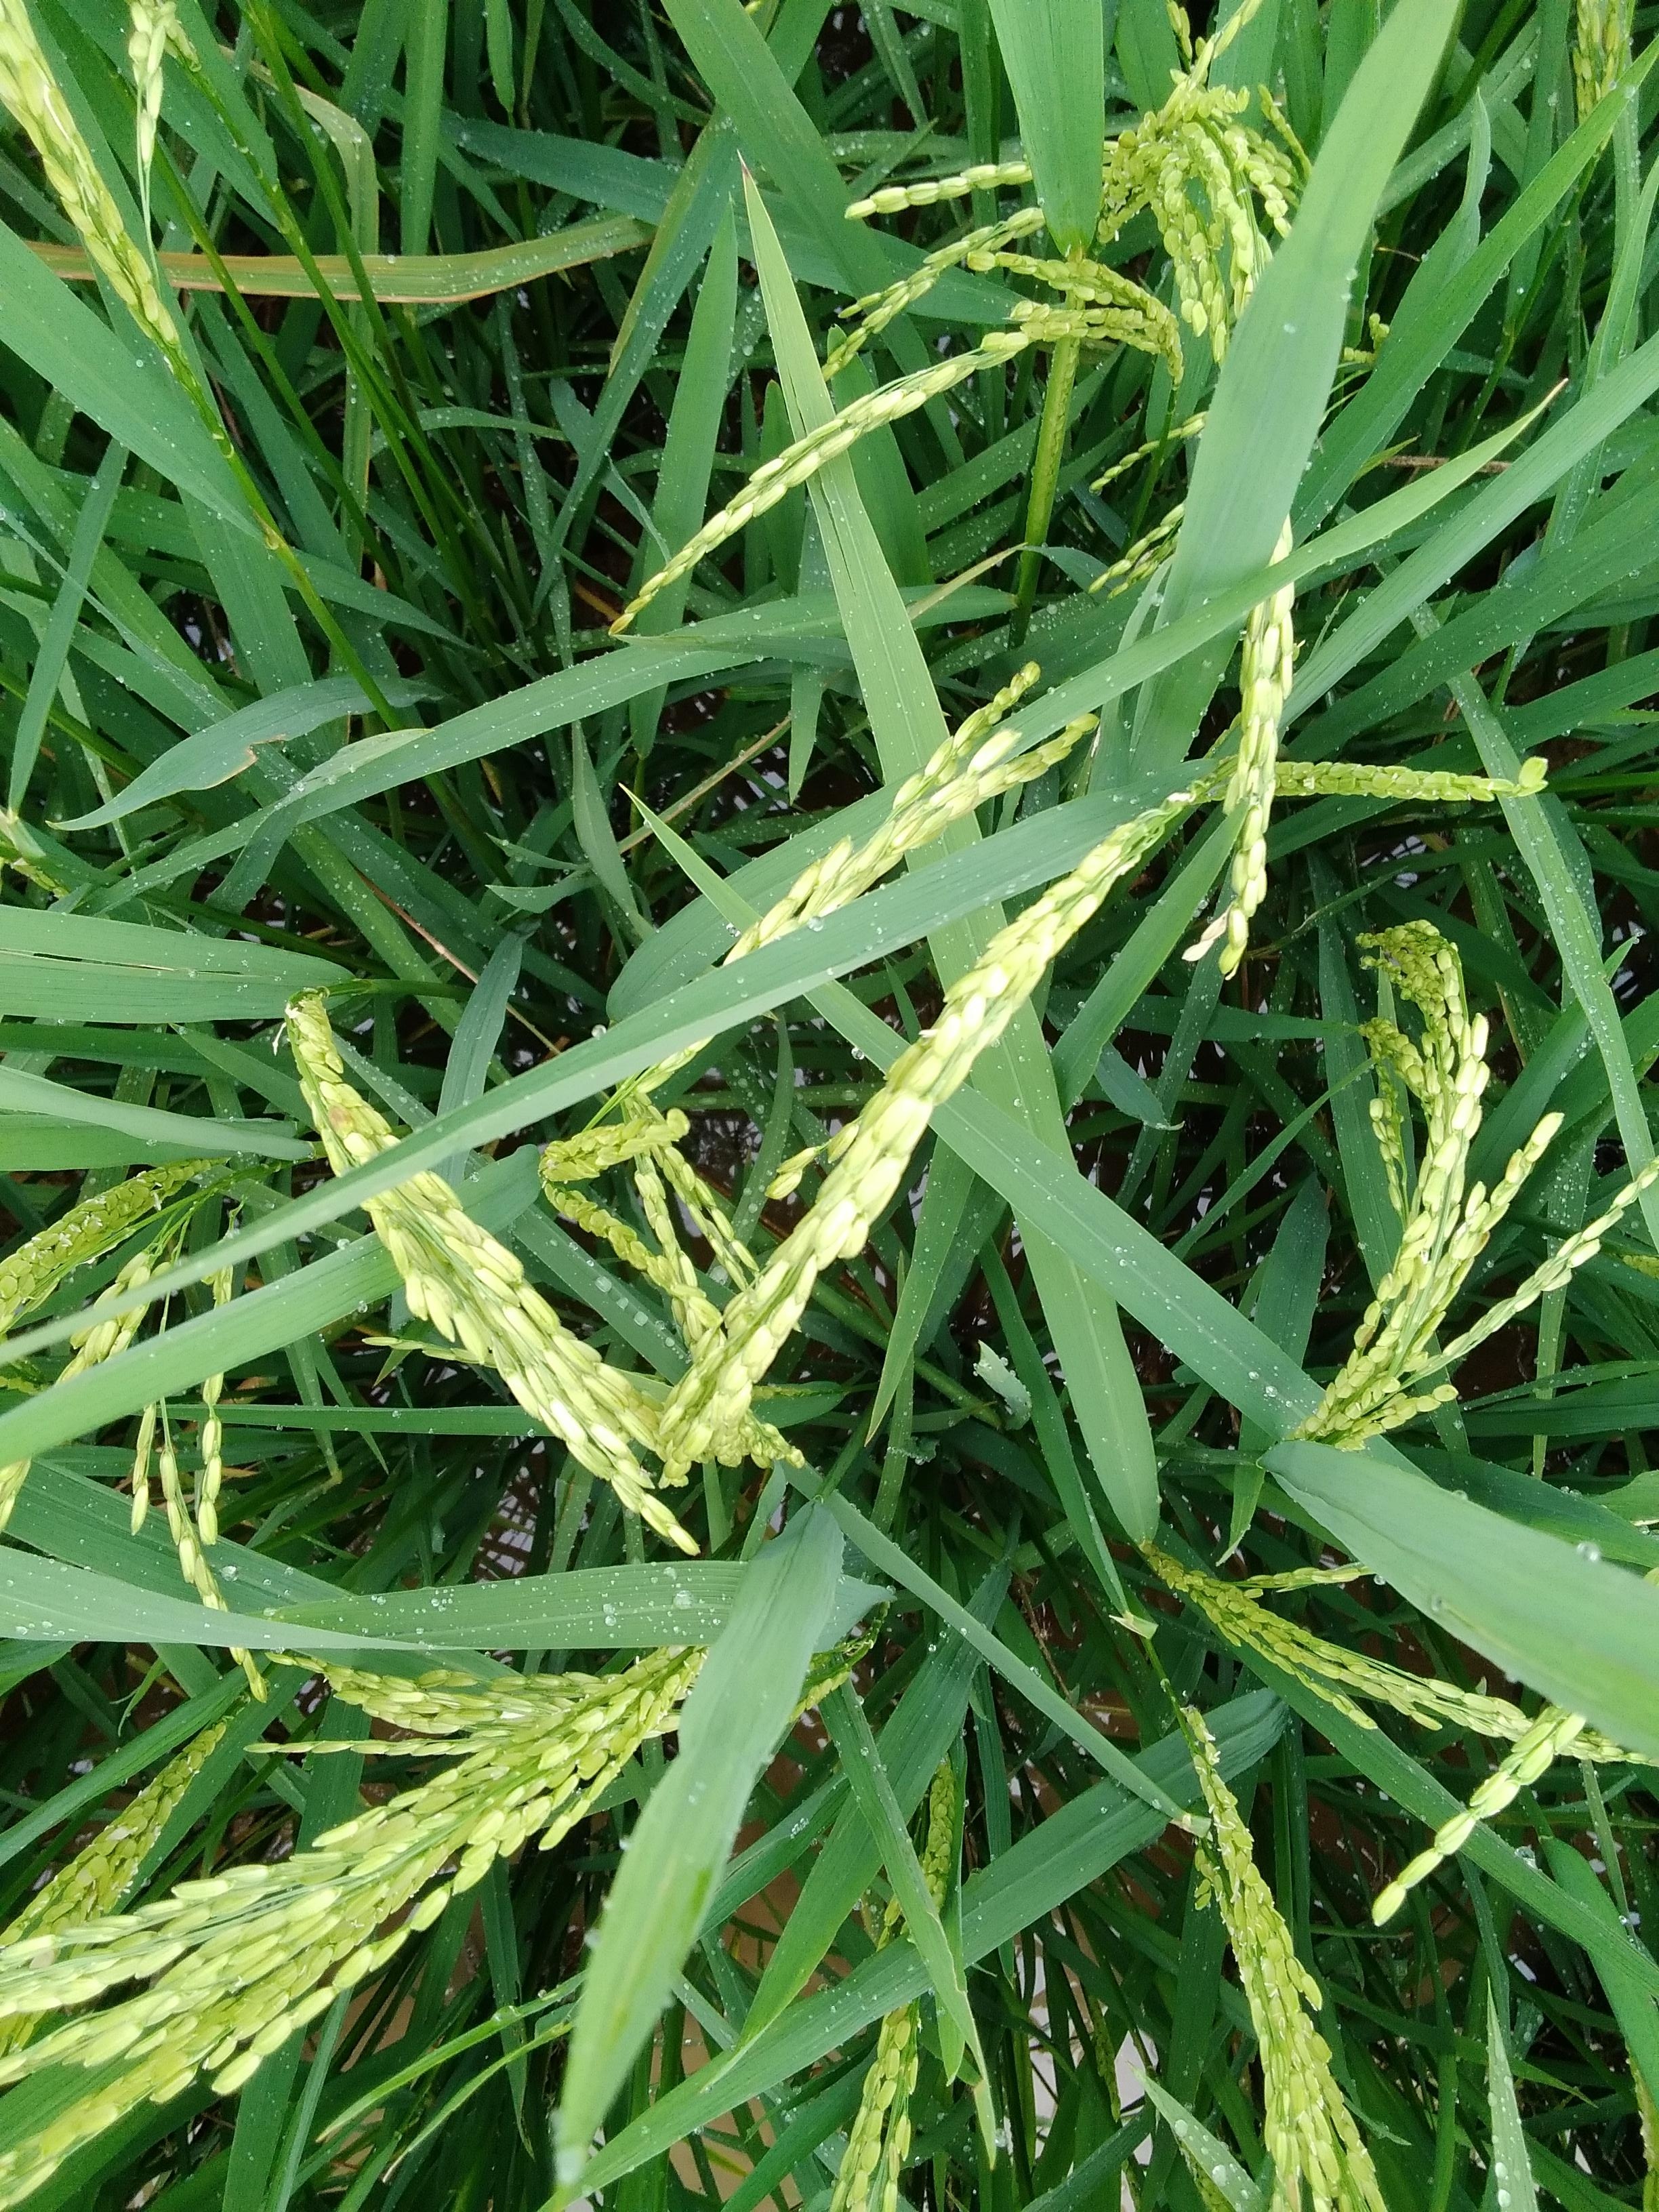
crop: rice
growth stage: stage milk
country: Nigeria
